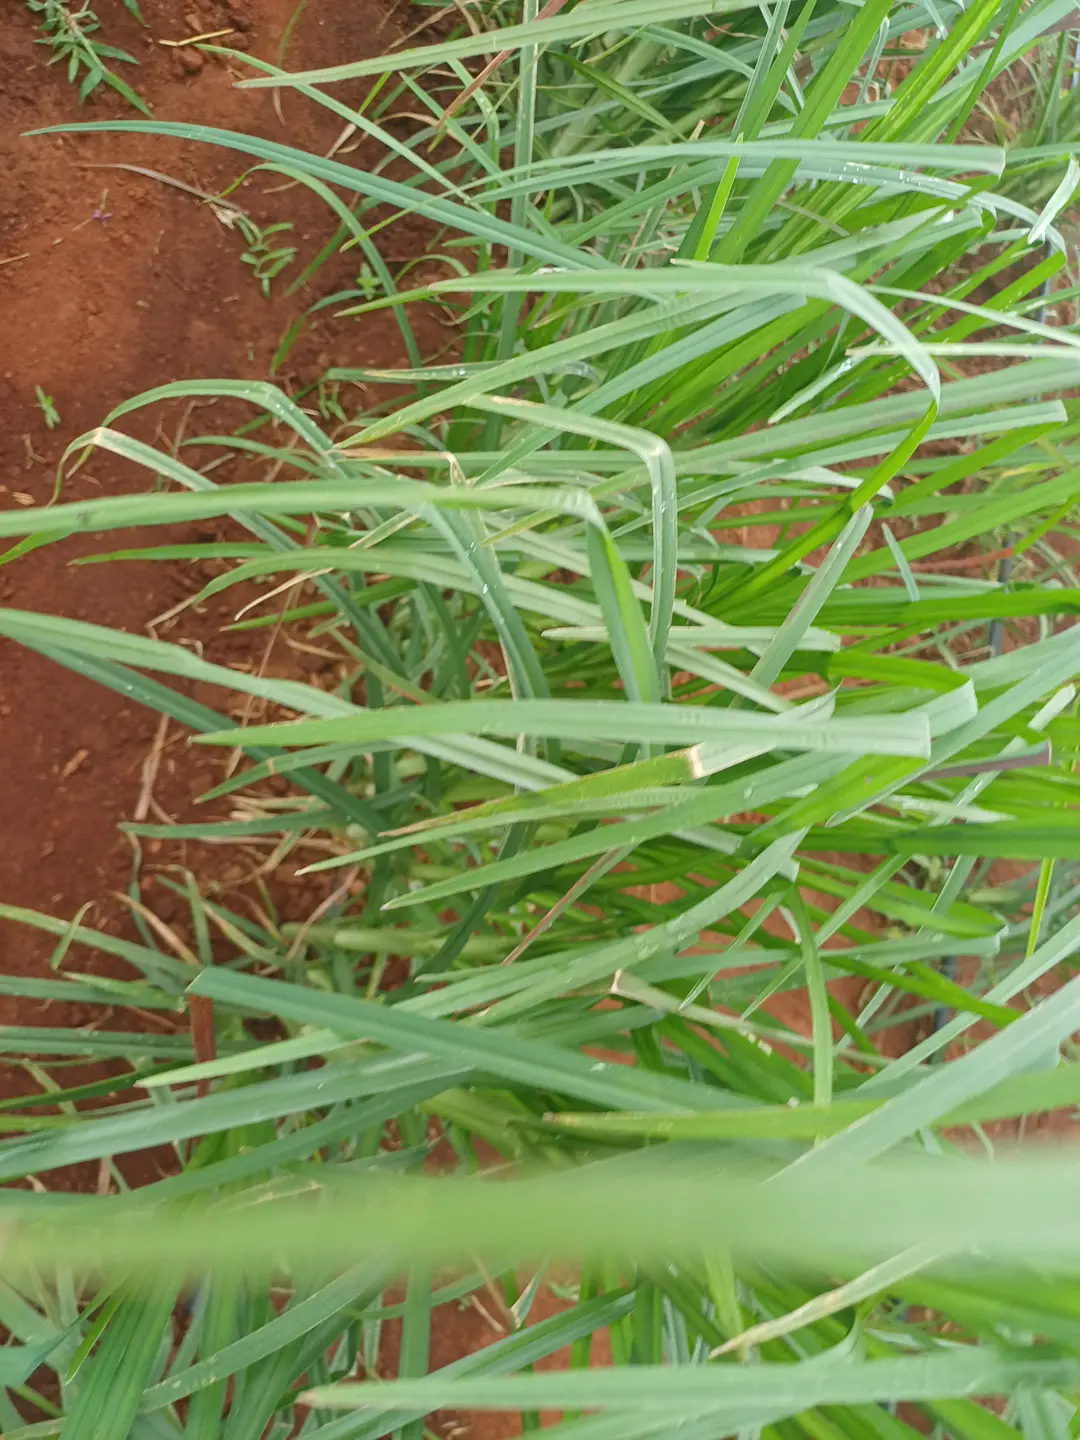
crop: finger millet
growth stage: vegetative
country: Kenya
